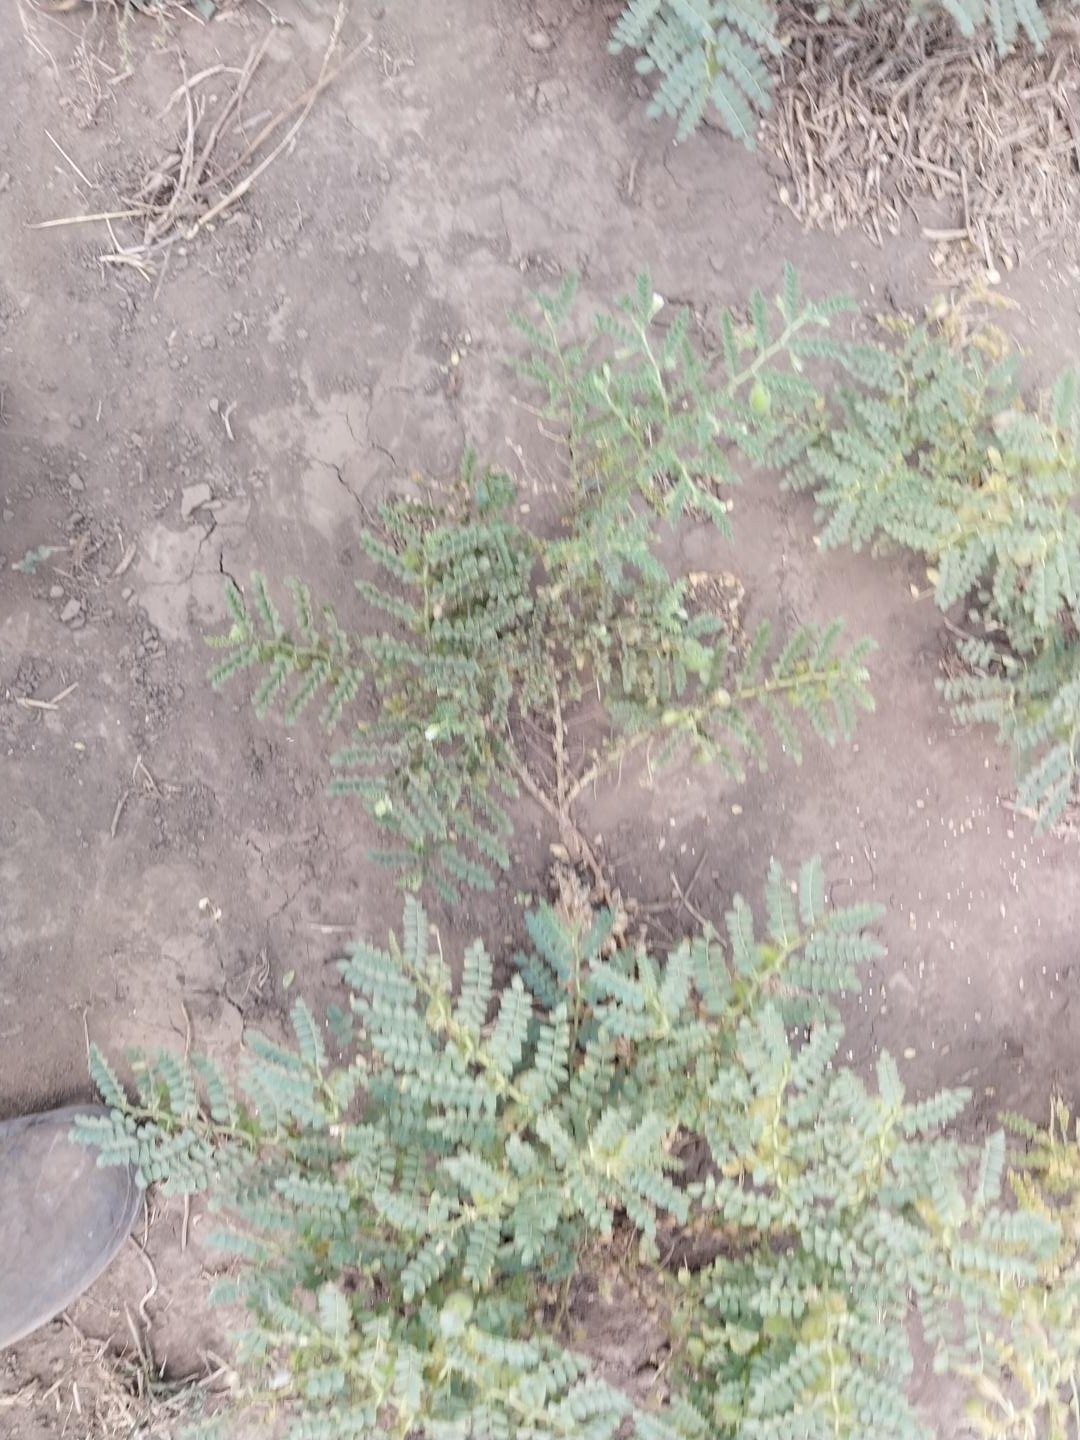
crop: chickpea
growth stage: development pod
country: Tanzania
